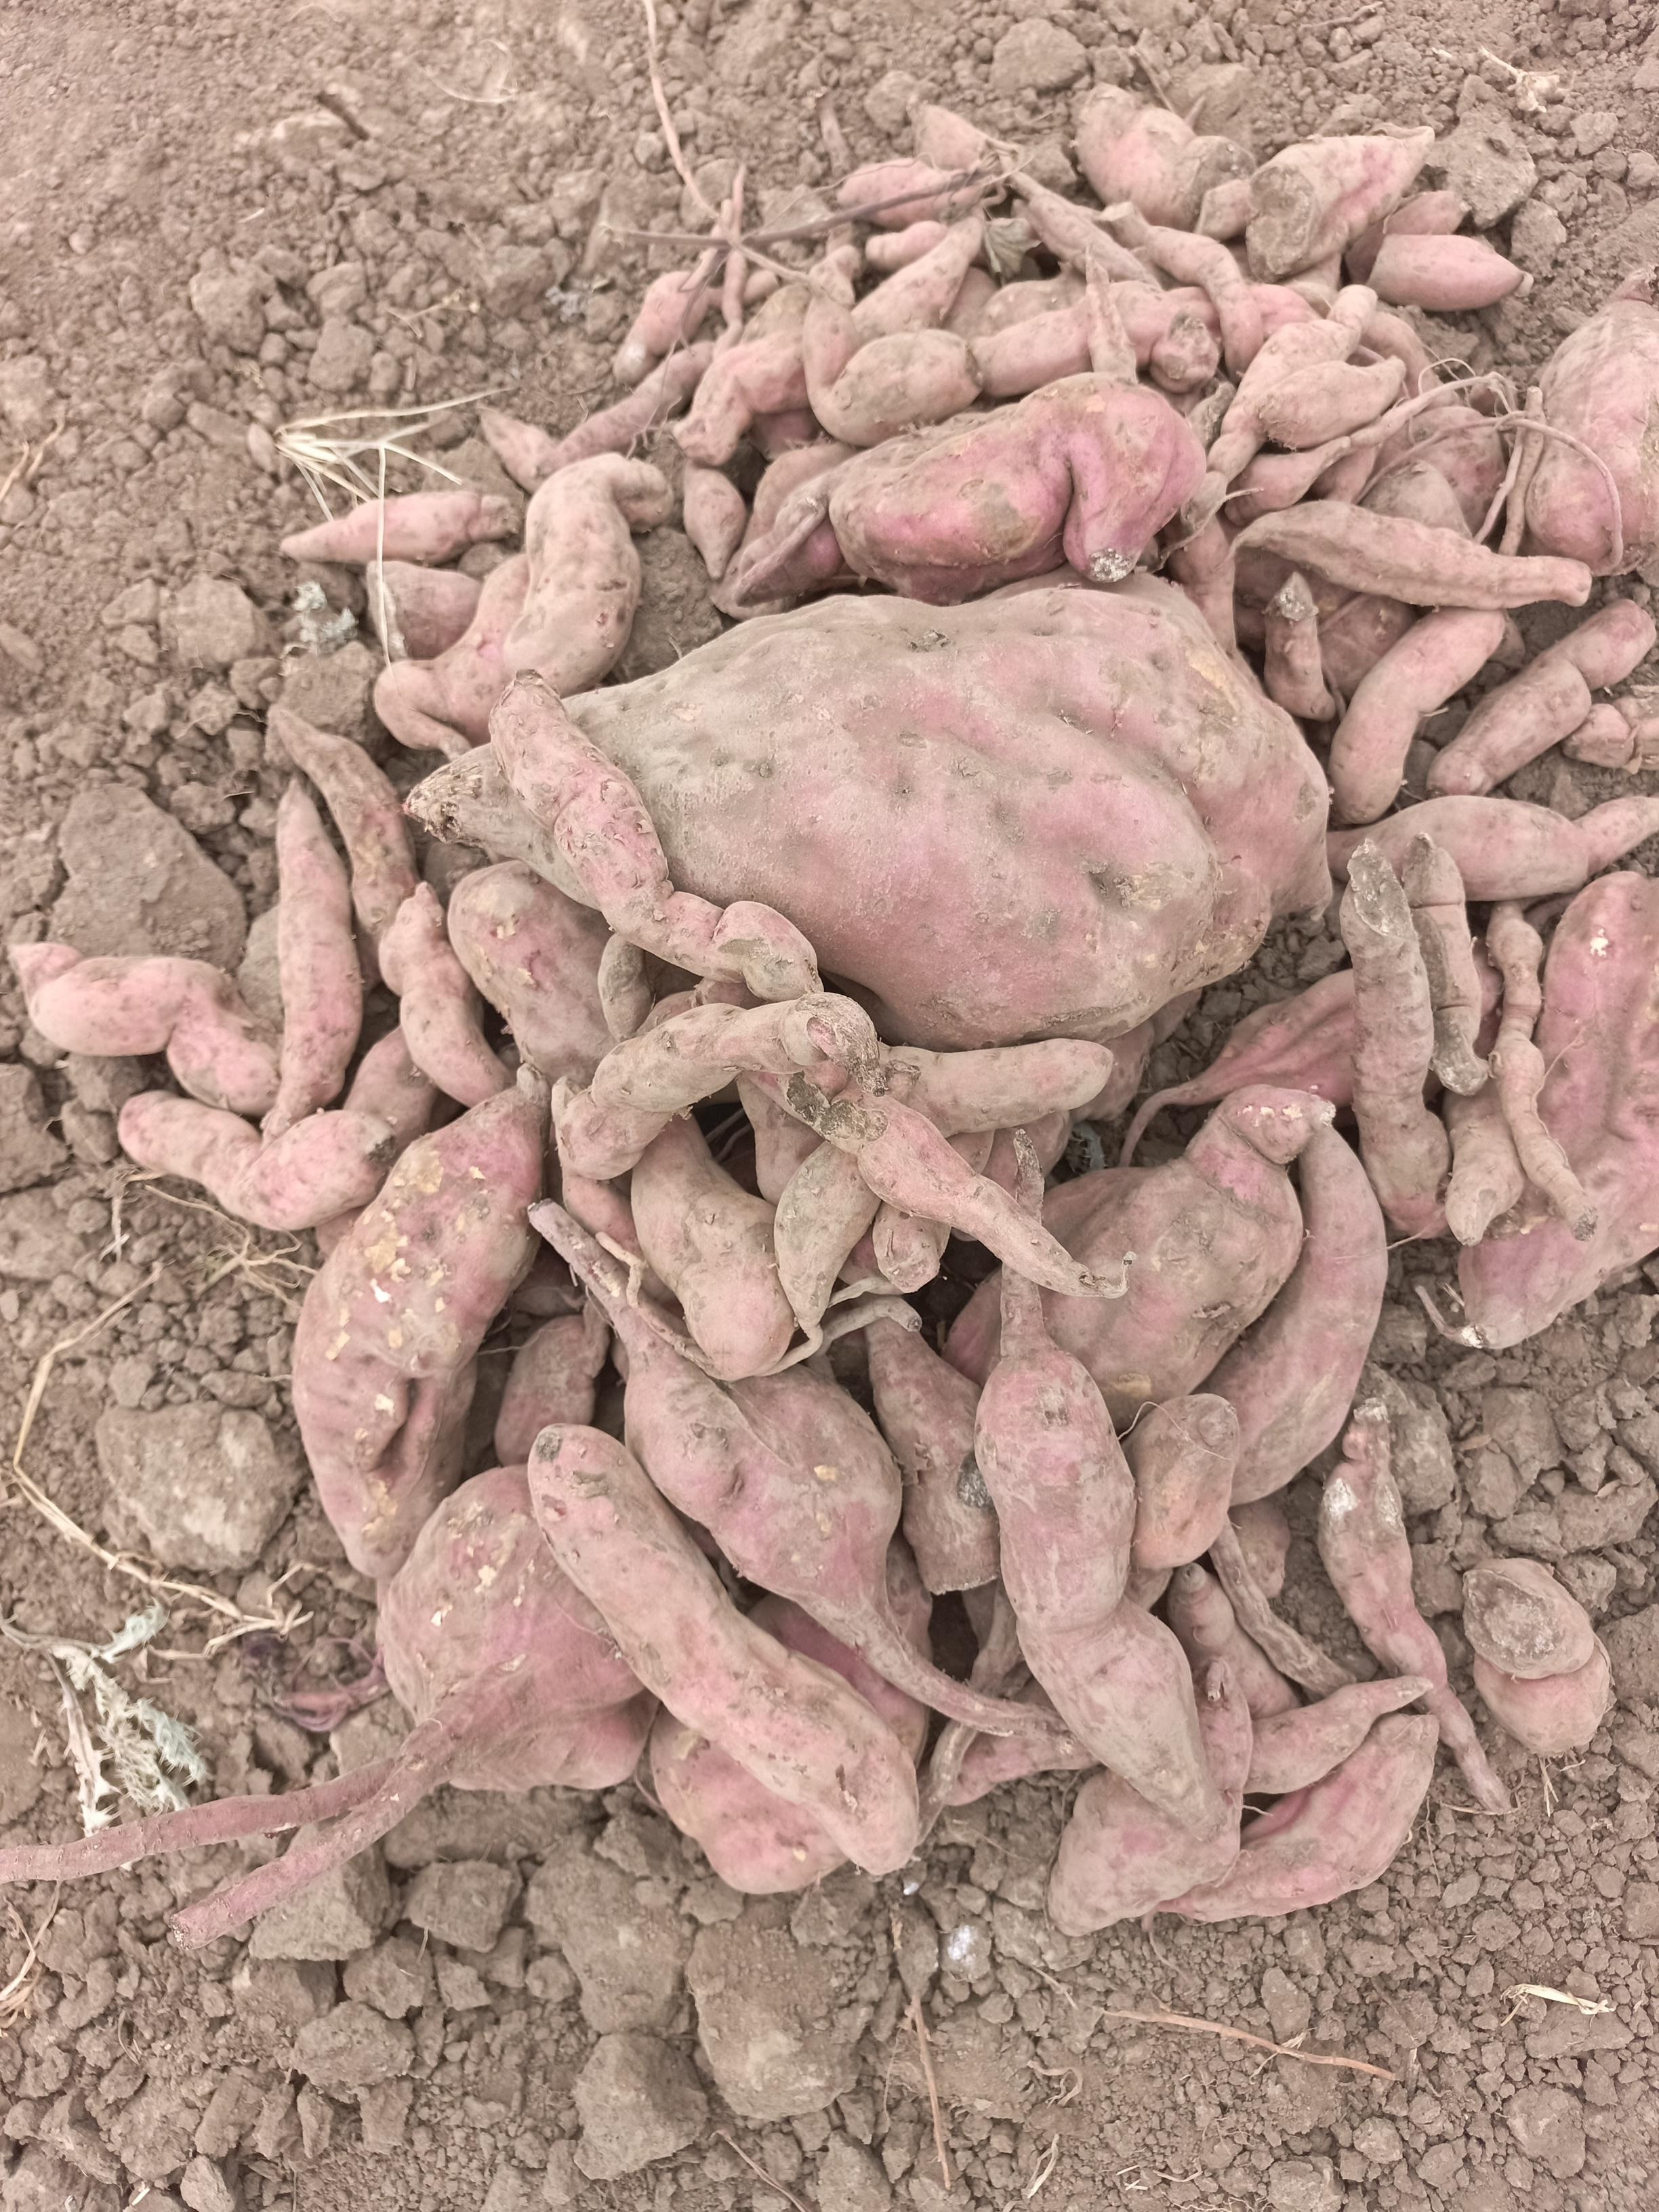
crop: sweet potato
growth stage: harvest maturity
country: Tanzania
